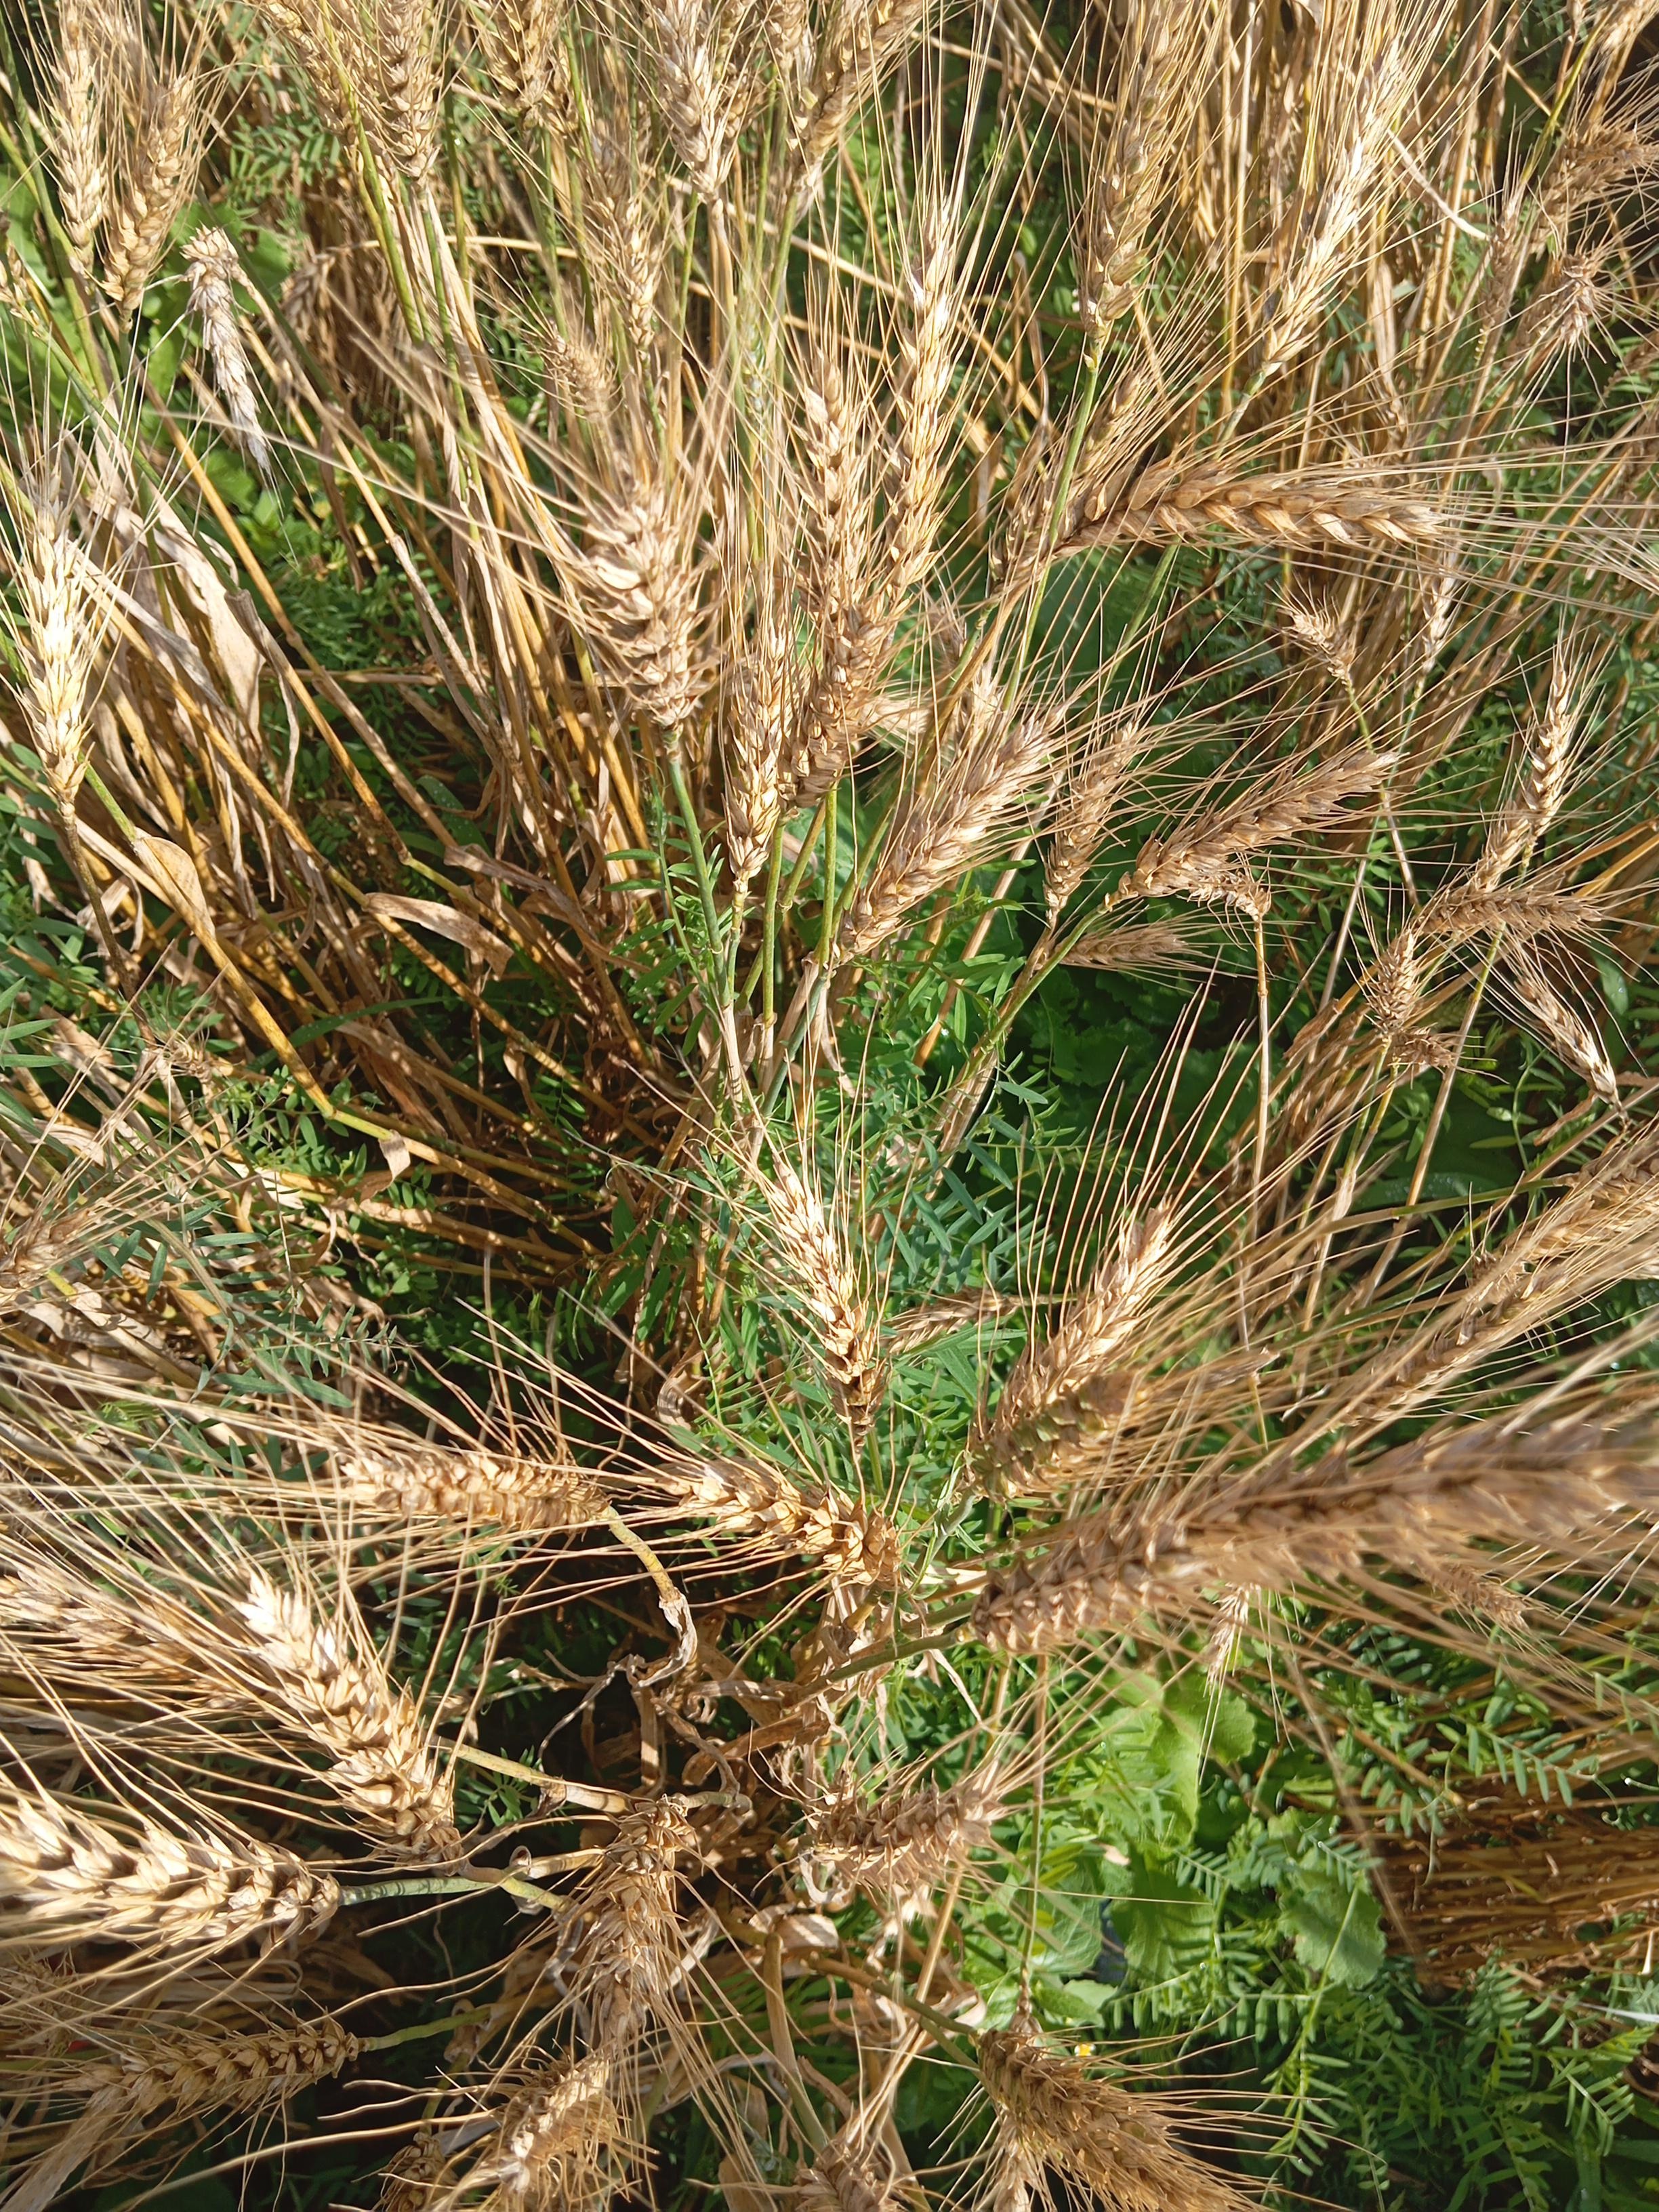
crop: wheat
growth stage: maturity
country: Kenya
